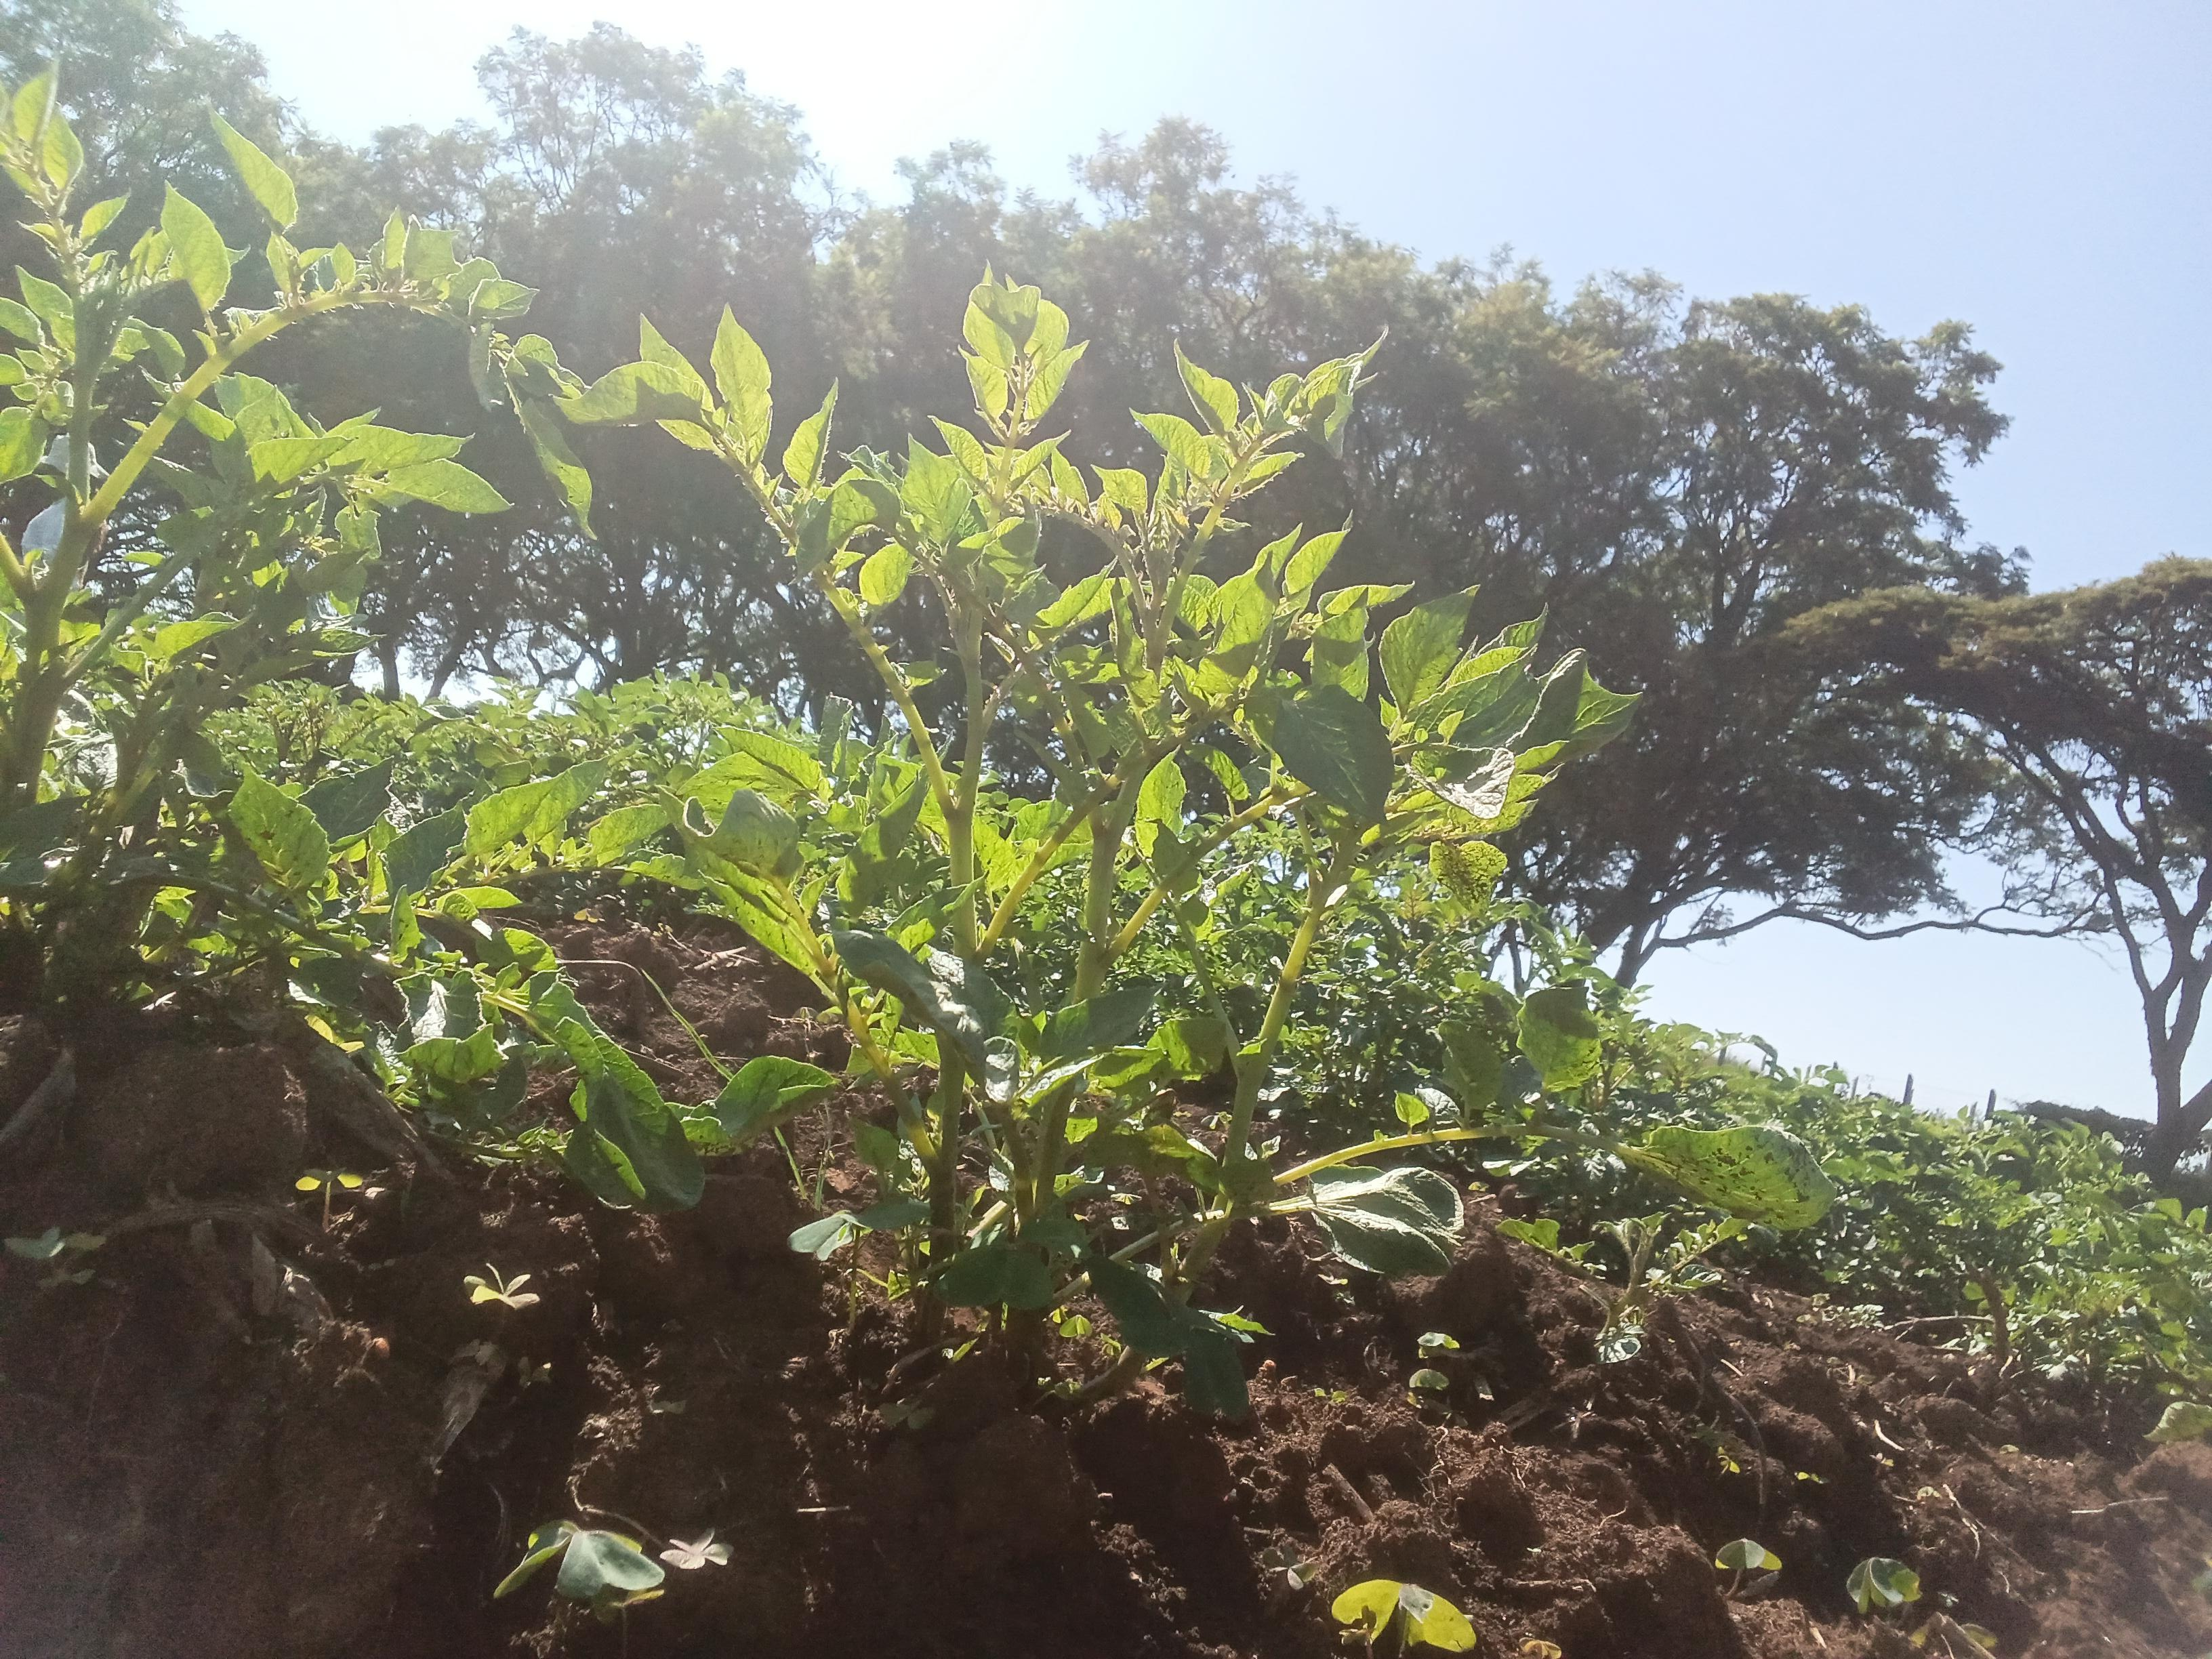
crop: potato
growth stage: vegetative
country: Kenya
